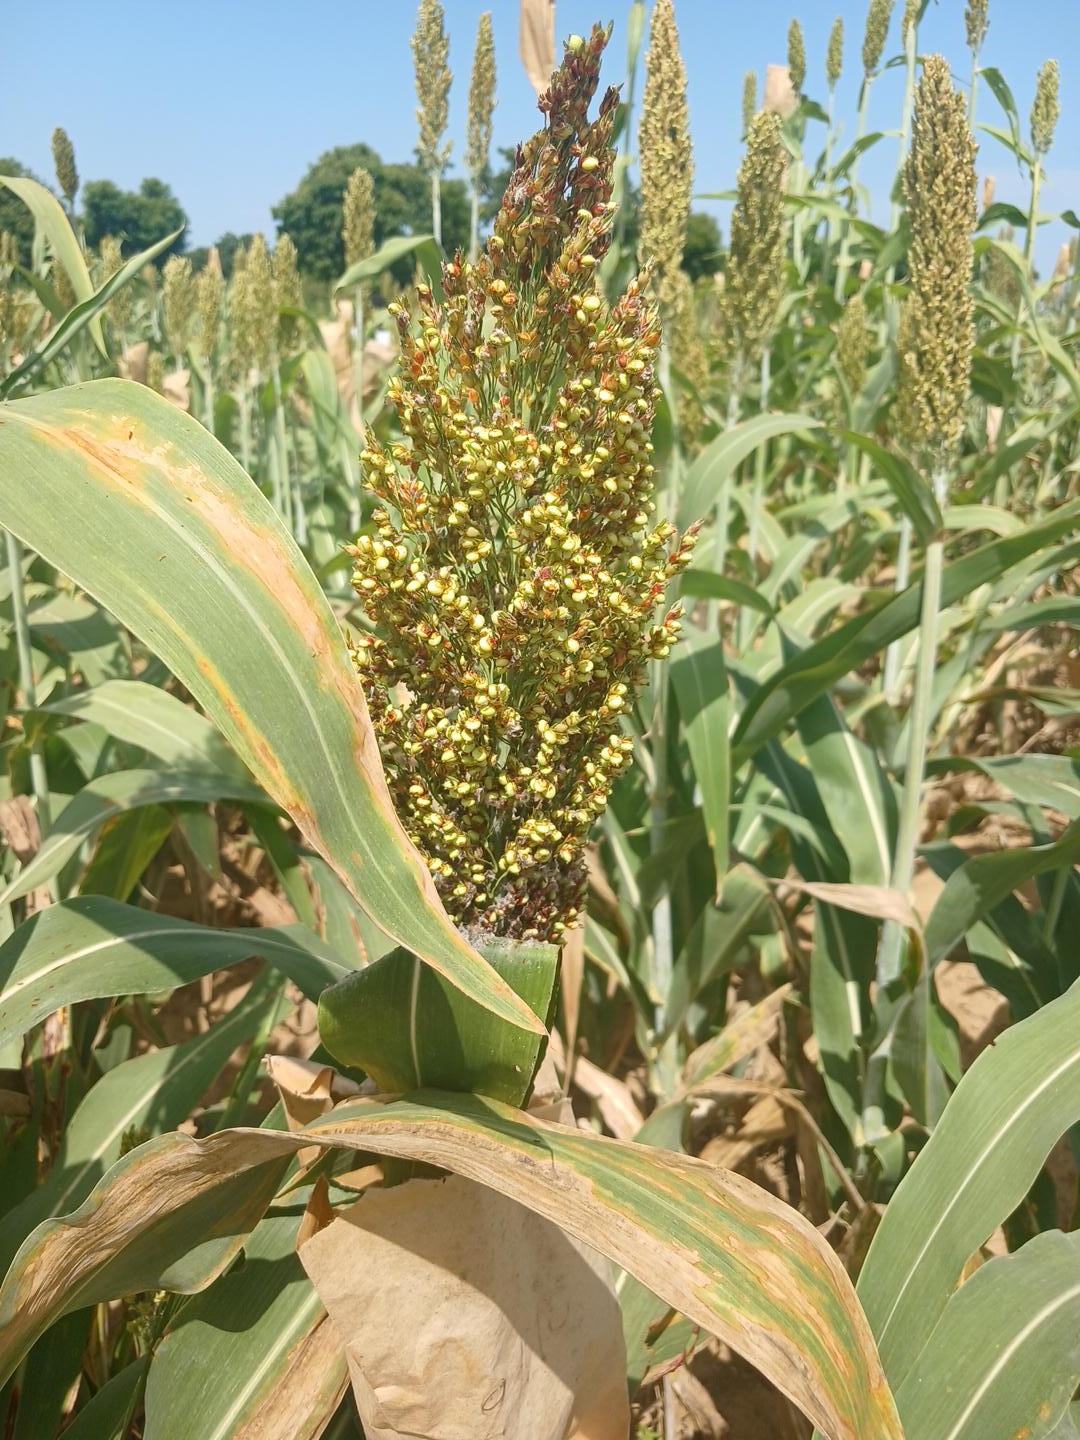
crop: sorghum
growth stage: filling grain
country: Senegal
